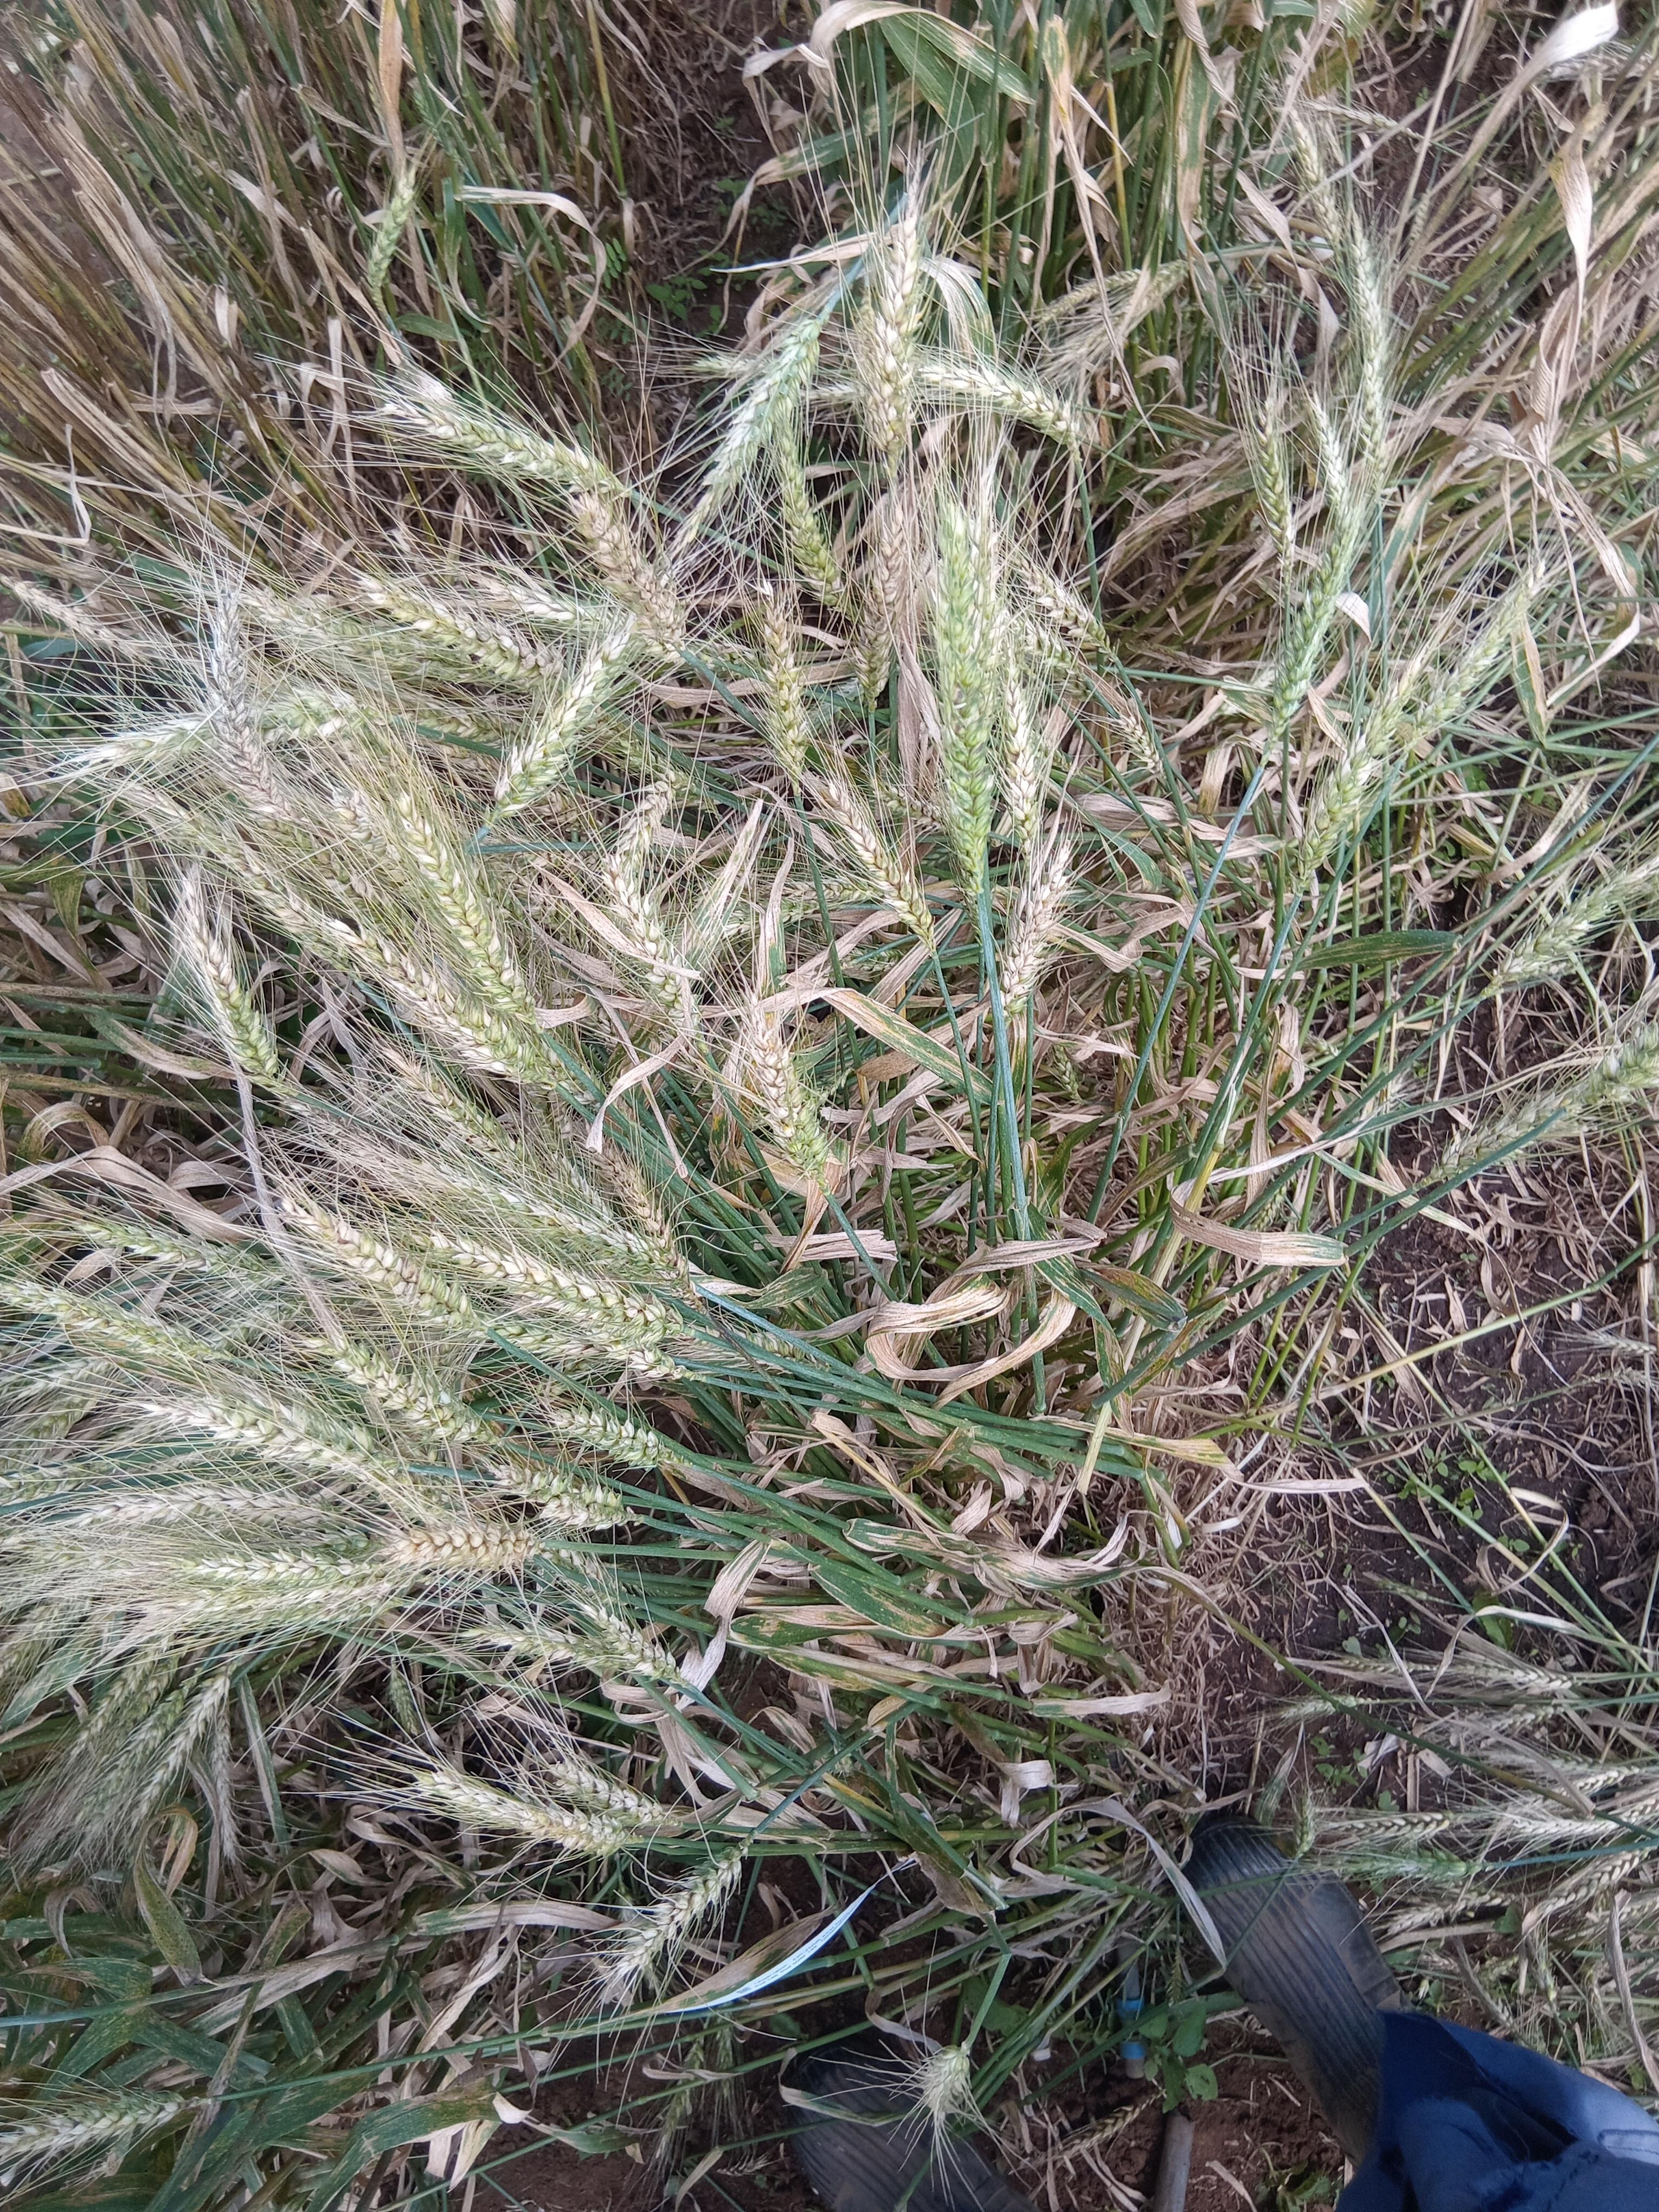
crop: wheat
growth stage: maturity
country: Kenya
